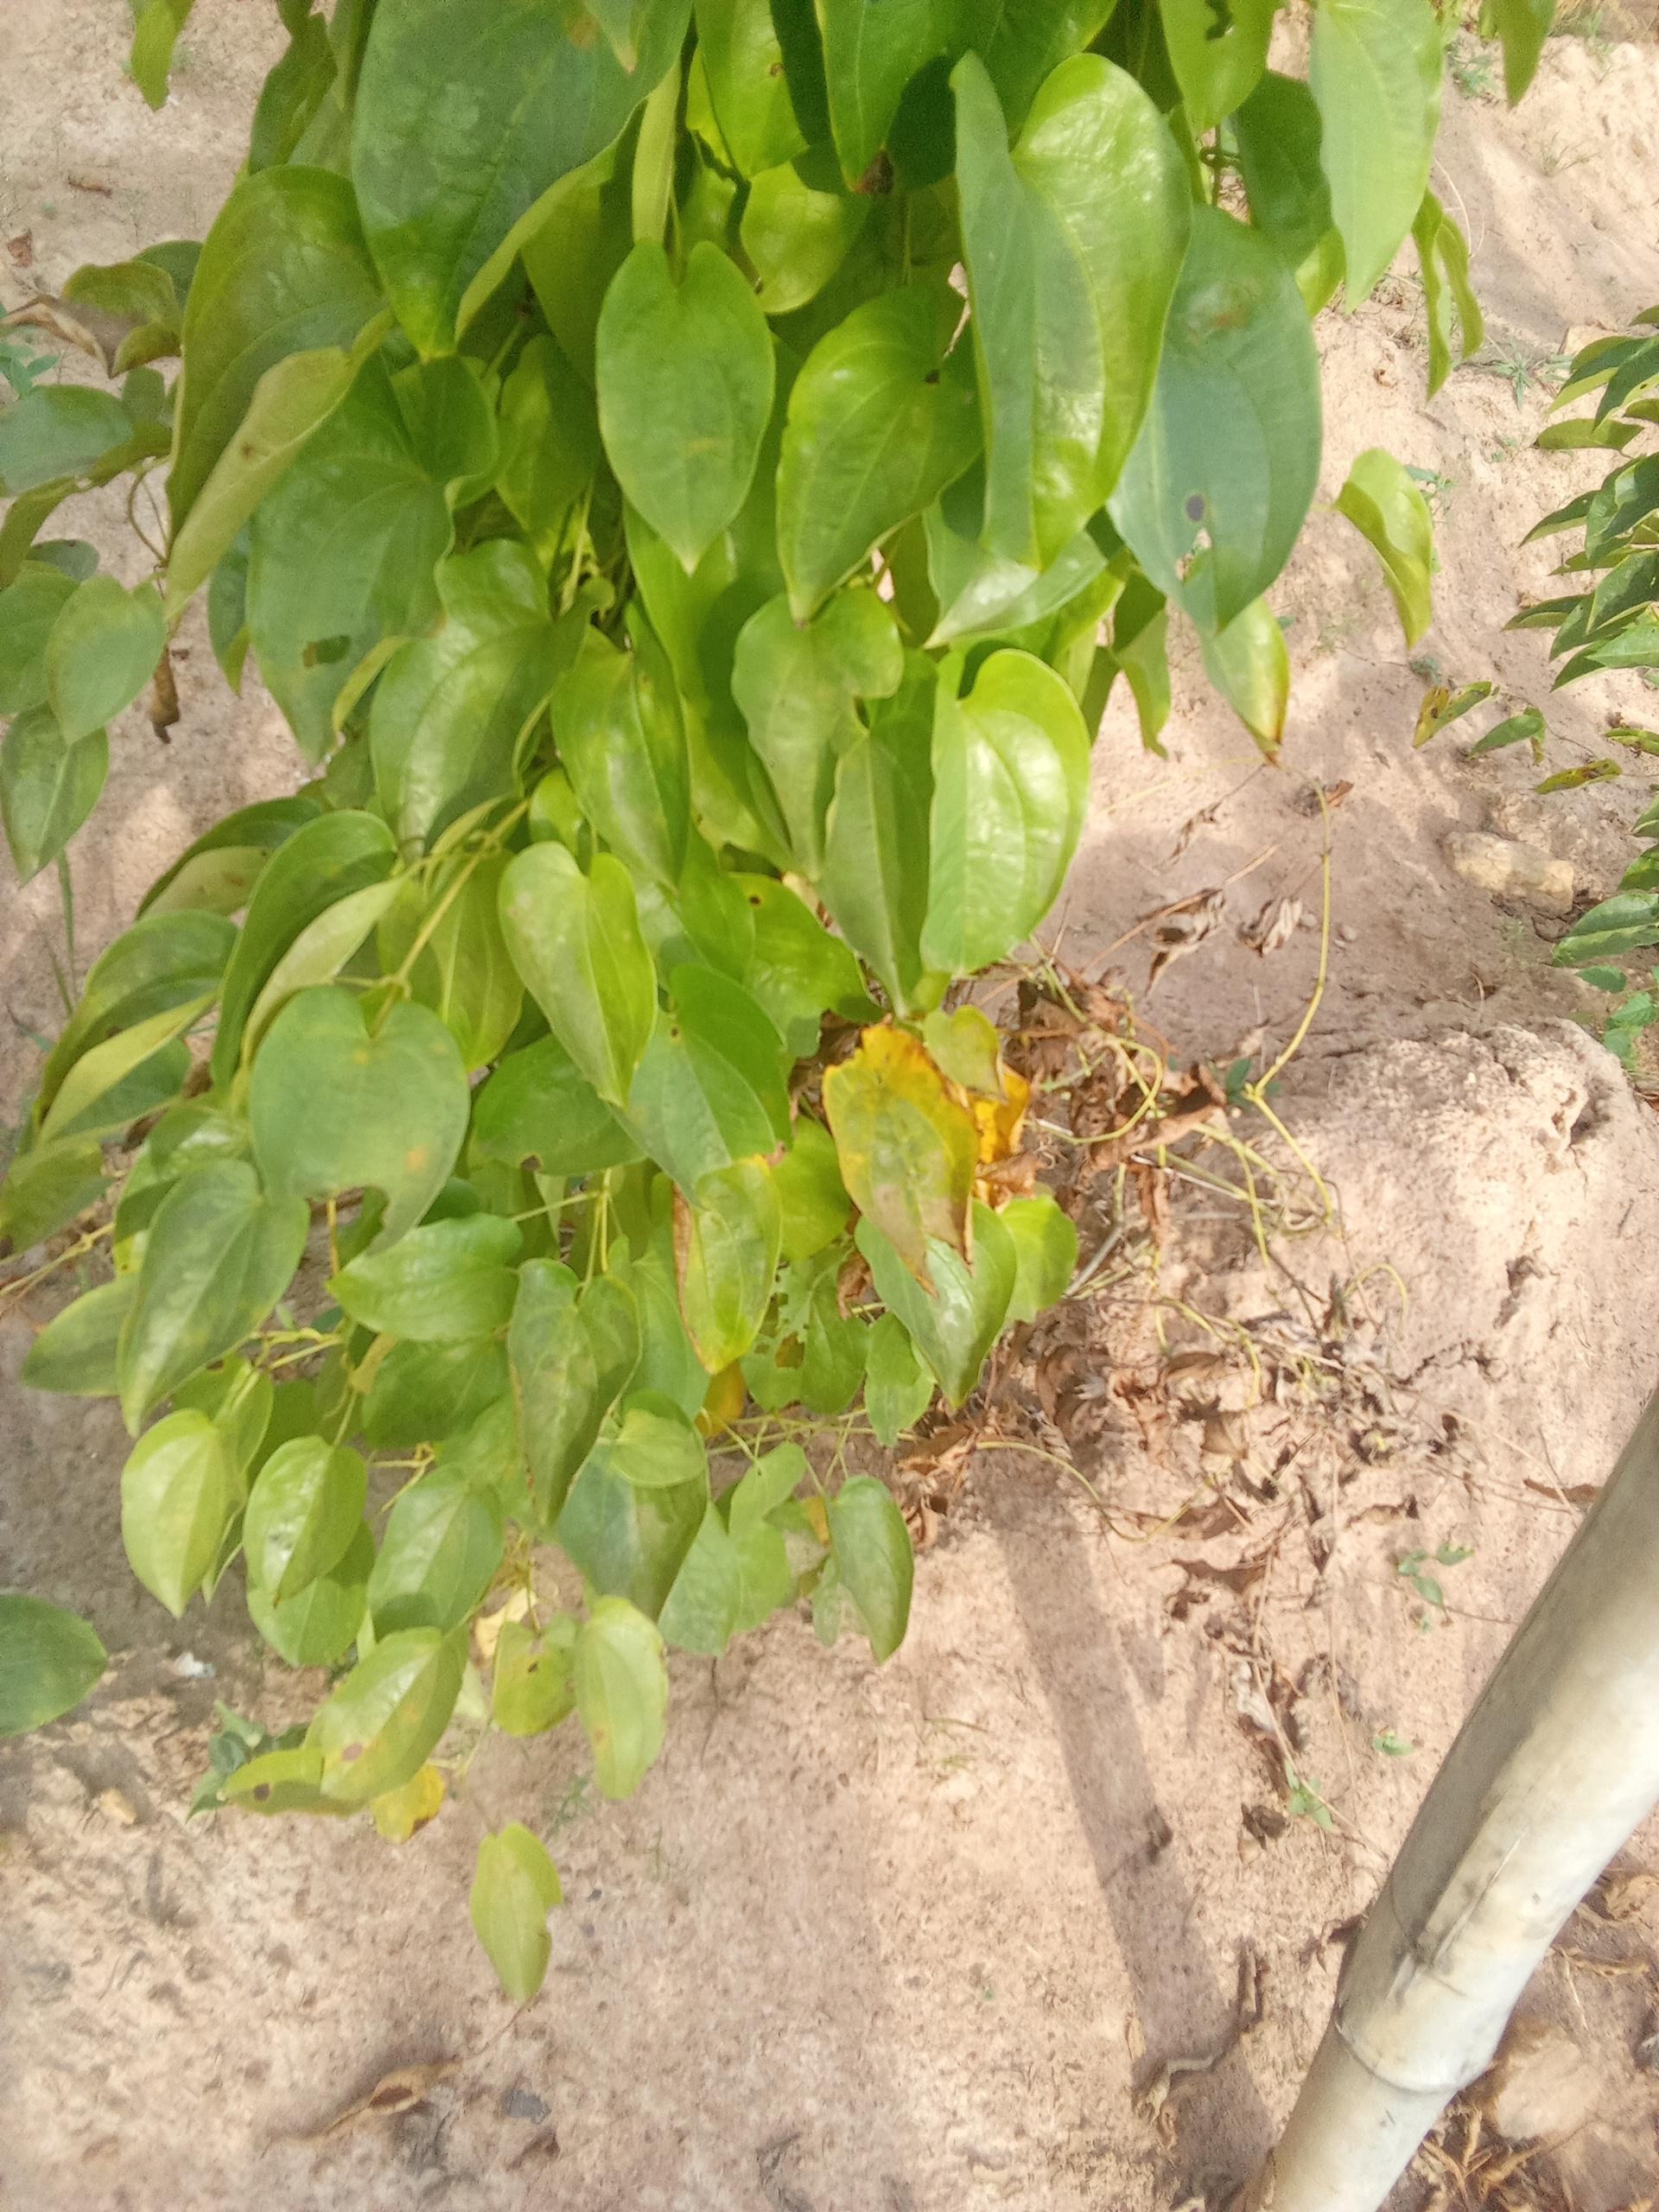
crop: yam
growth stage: maturity
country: Nigeria
